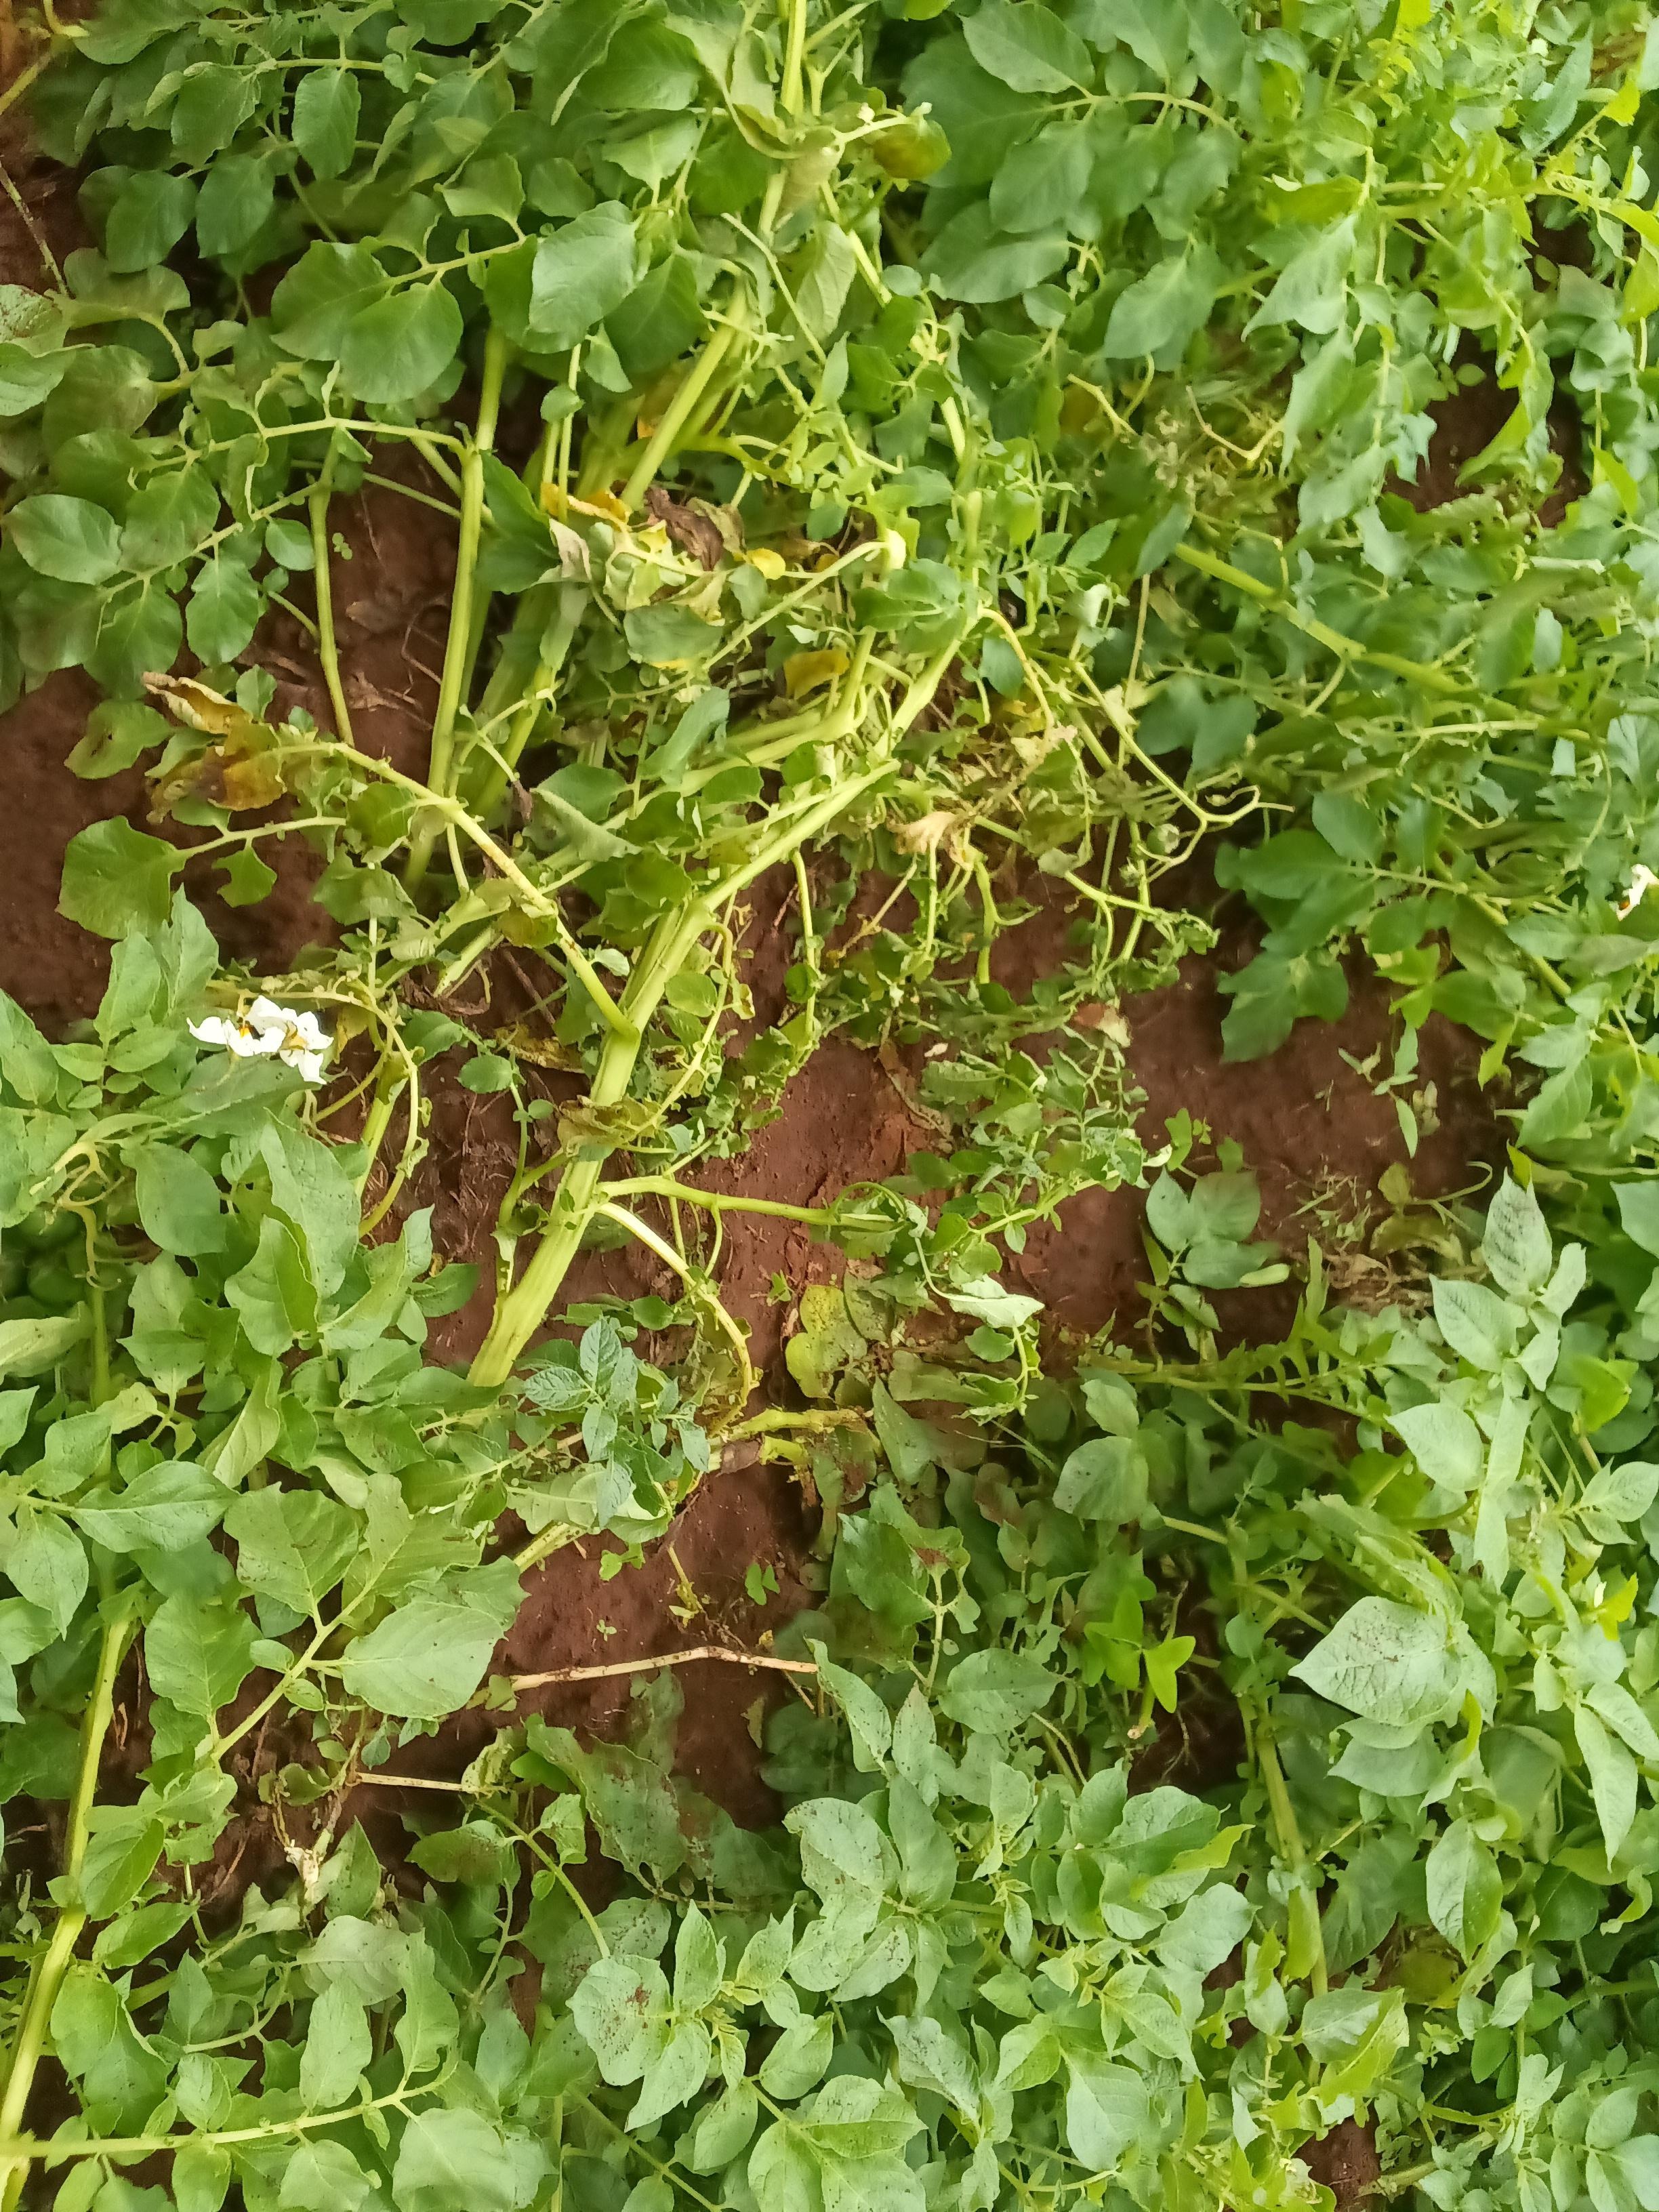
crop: potato
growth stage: flowering
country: Kenya
